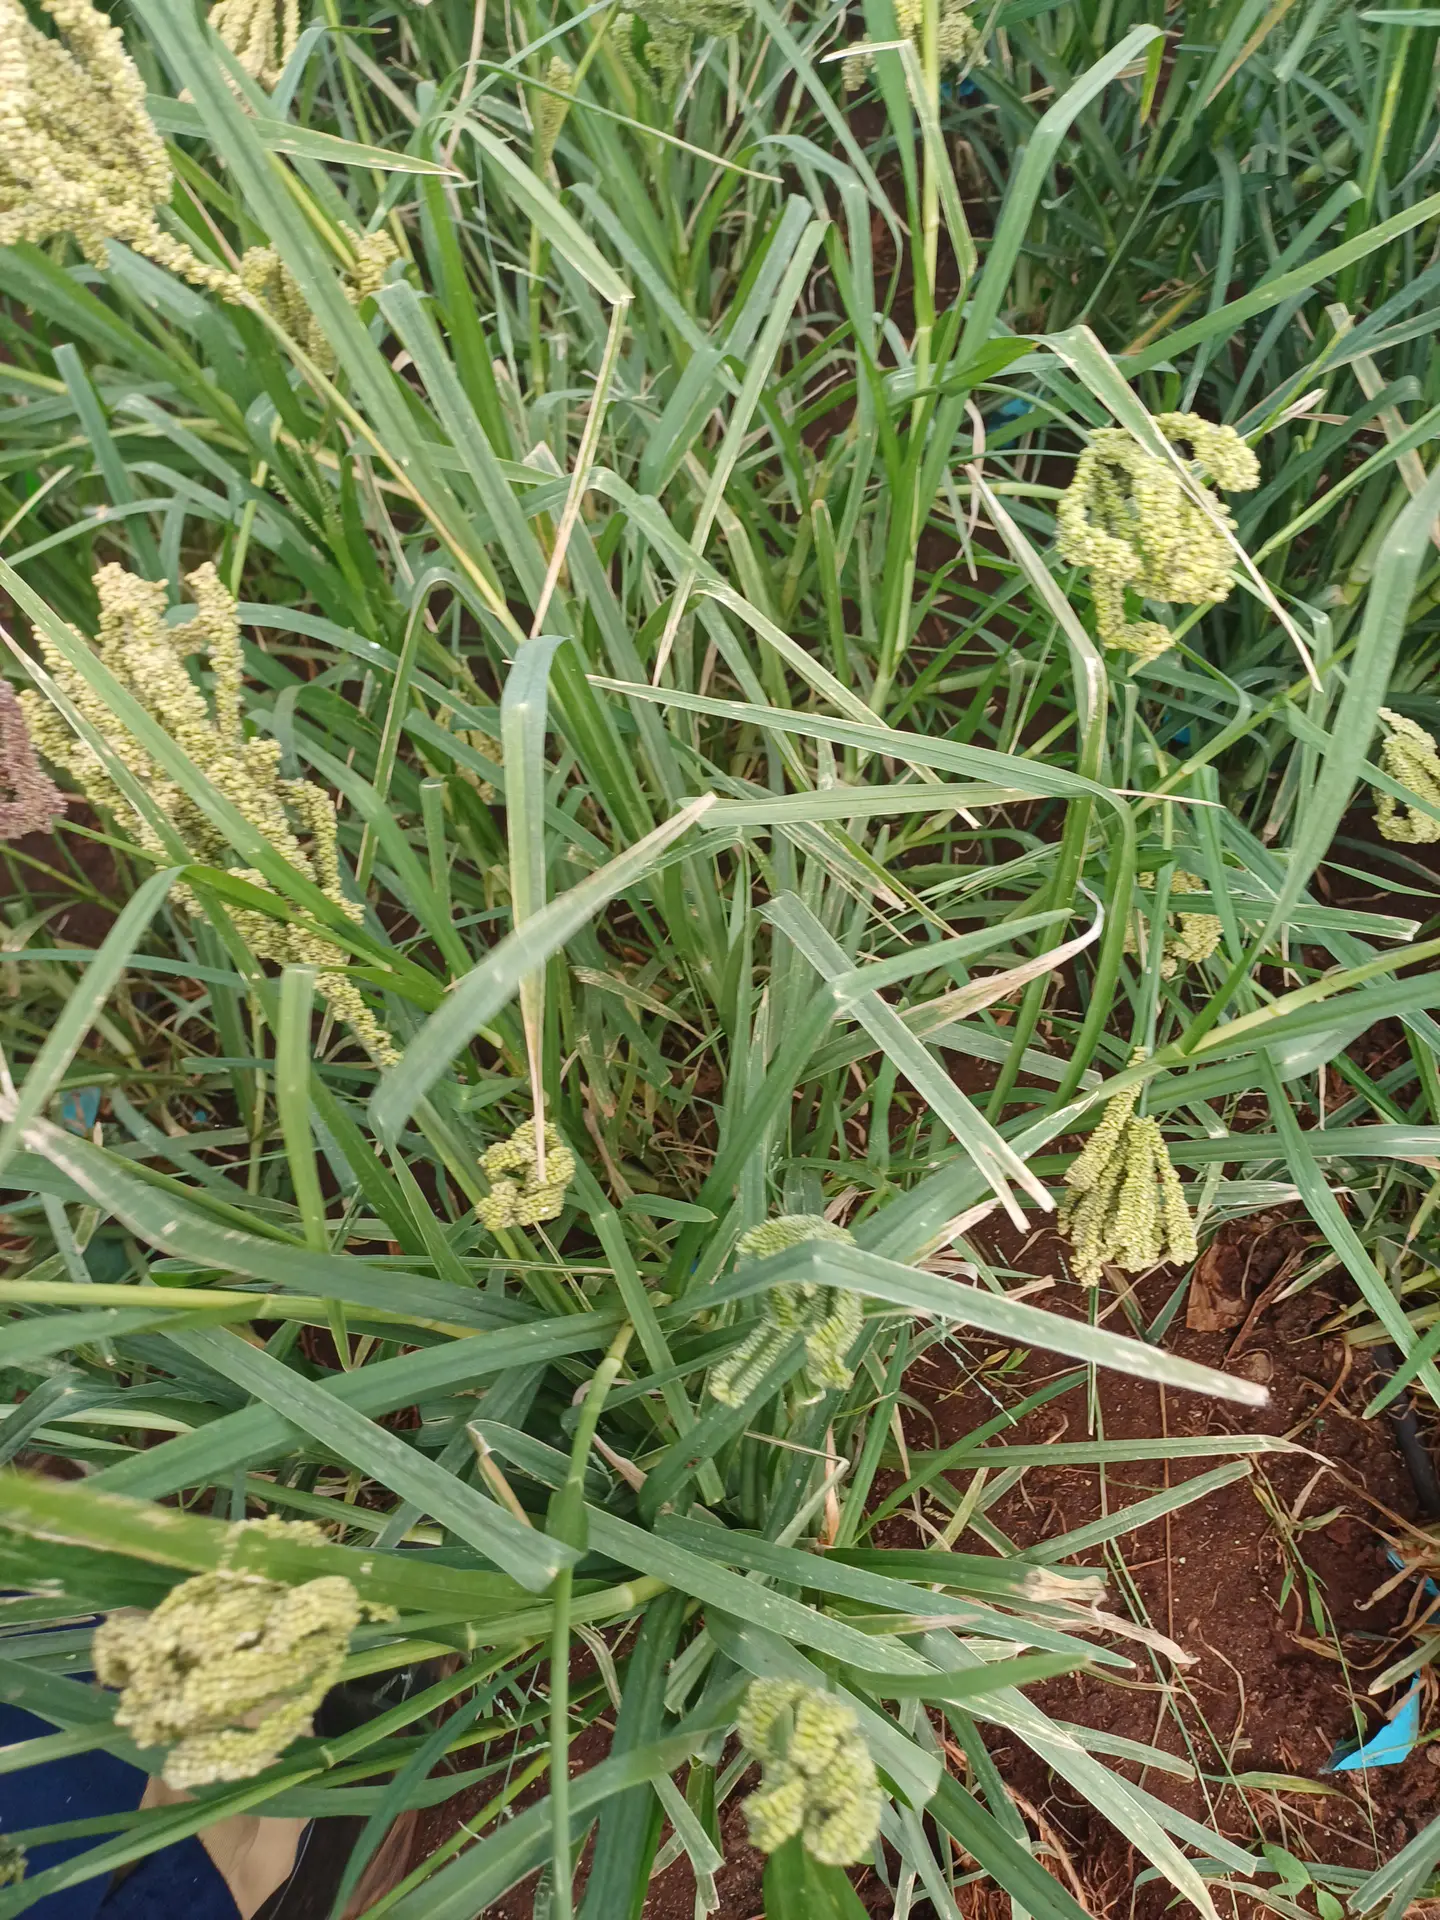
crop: finger millet
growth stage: filling grain
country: Kenya
